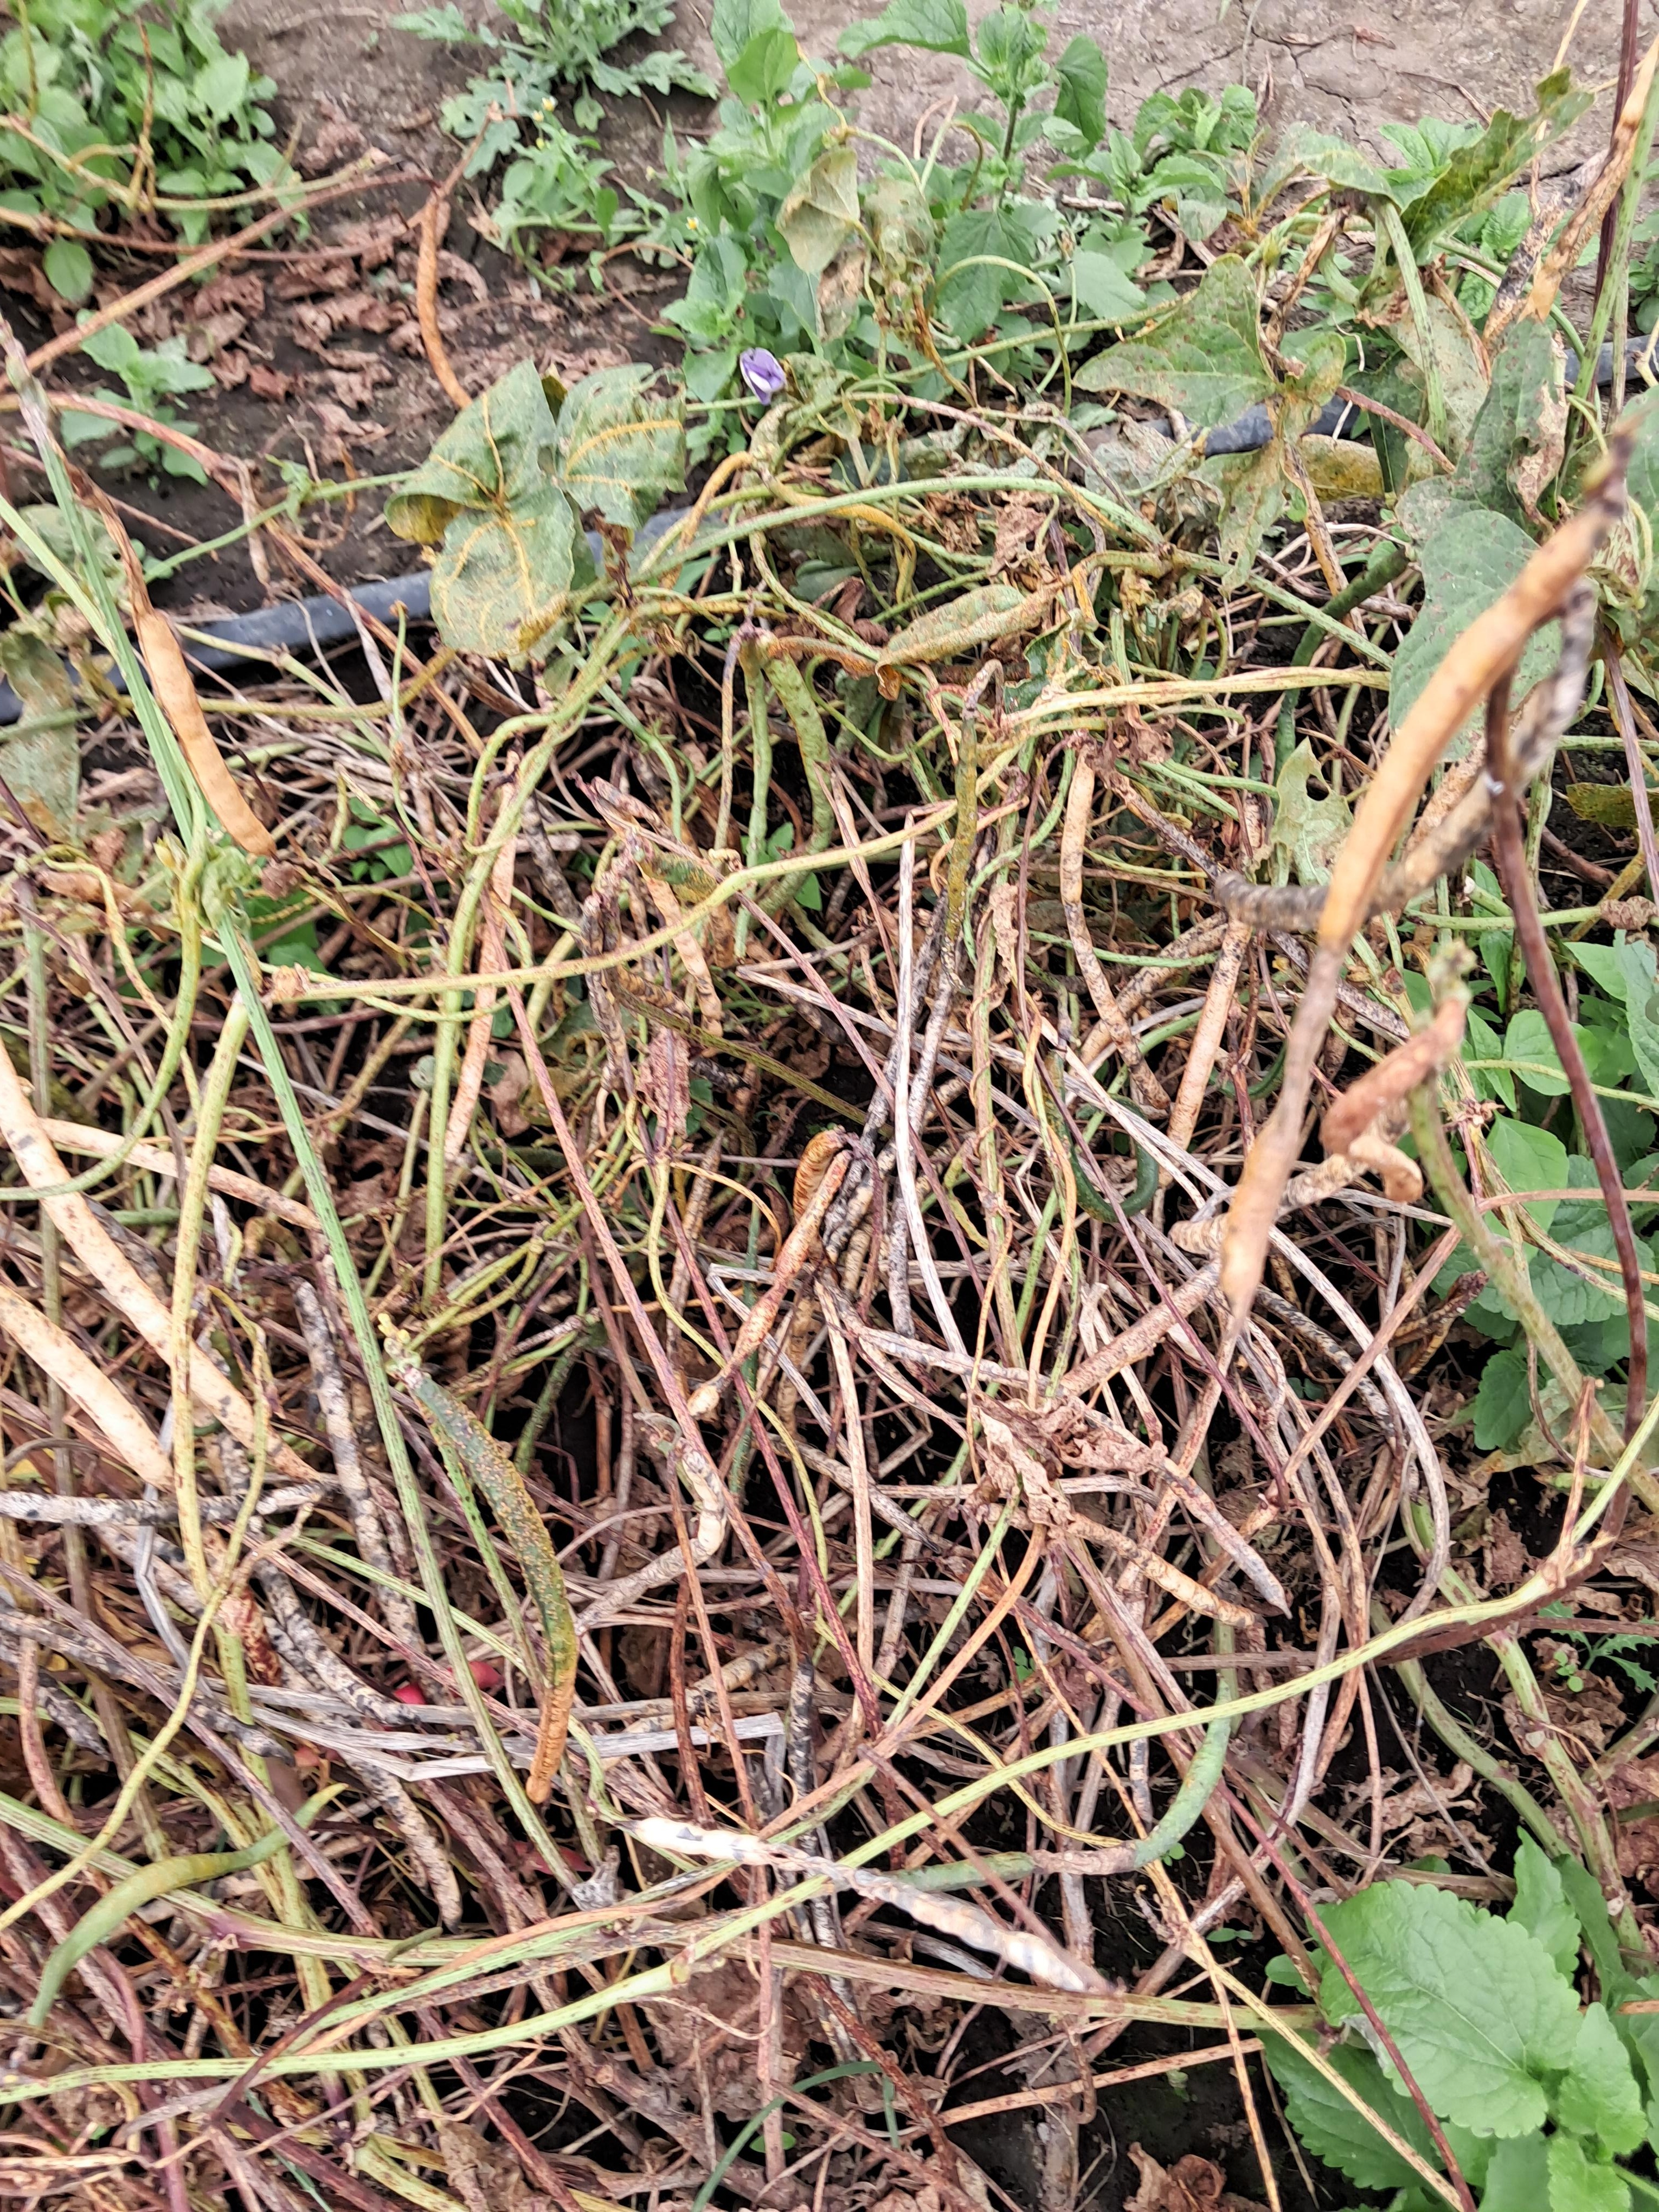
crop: cowpea
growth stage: development pod
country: Tanzania
